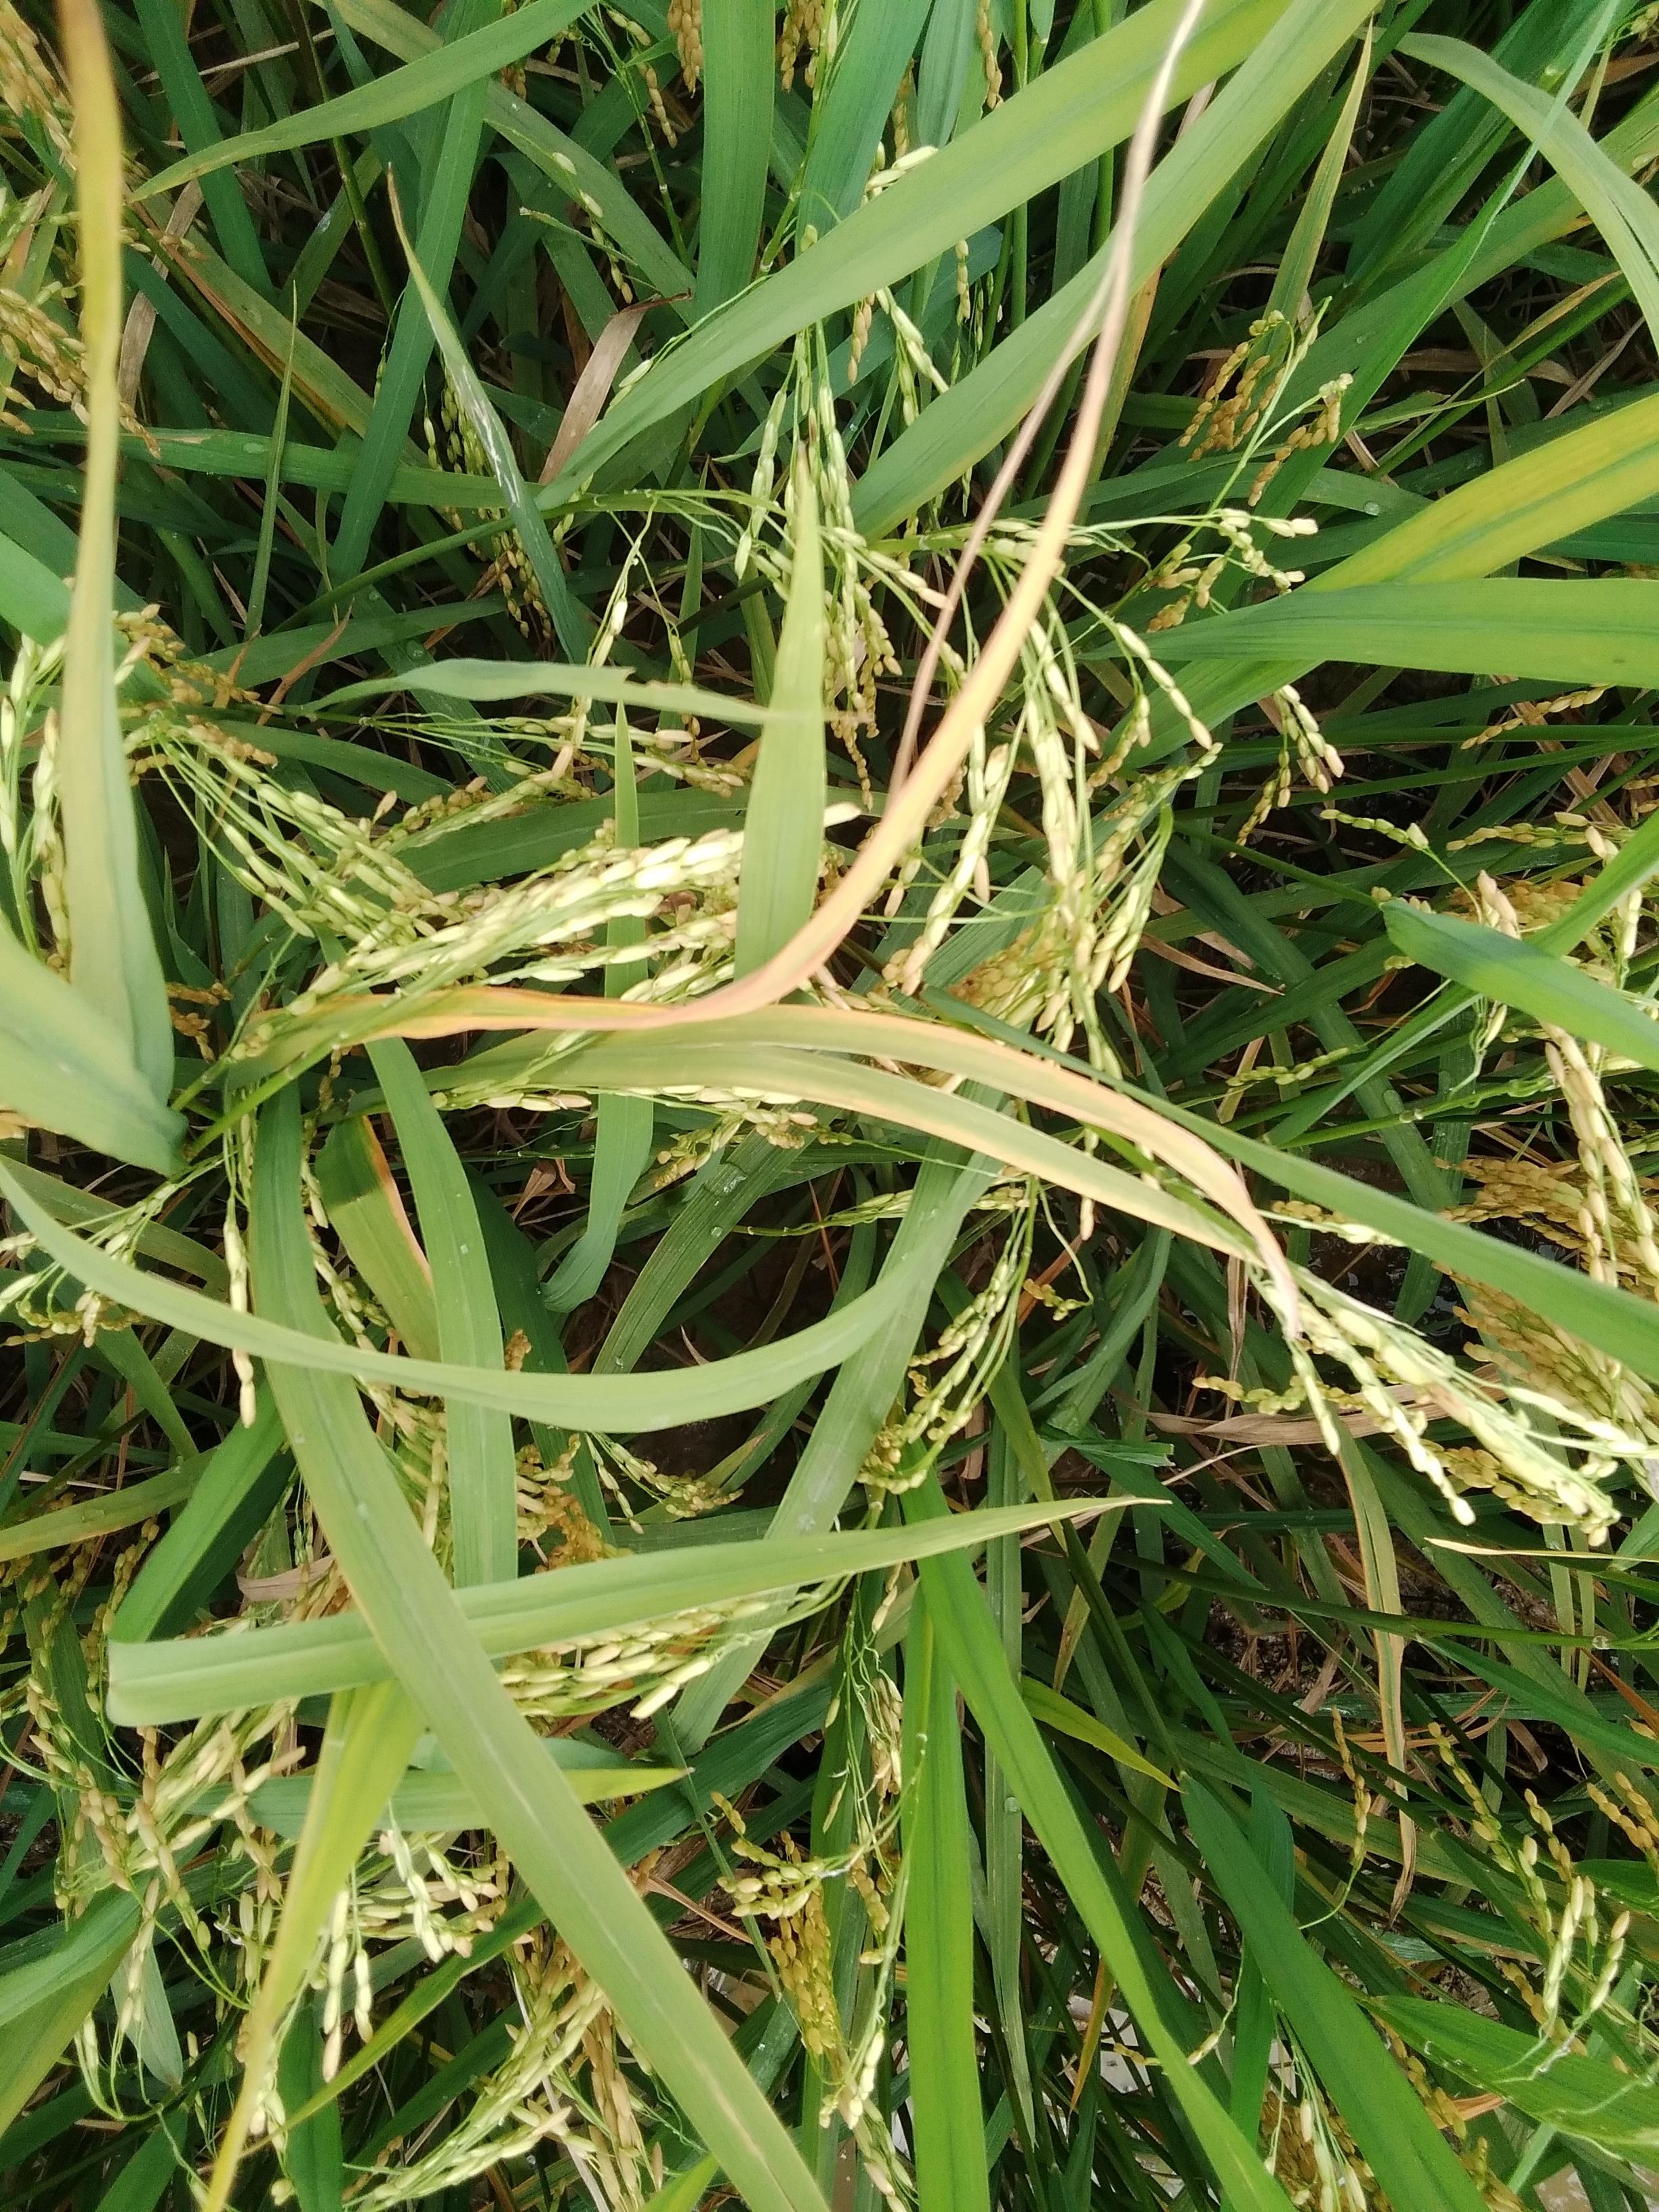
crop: rice
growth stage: ripening
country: Nigeria
